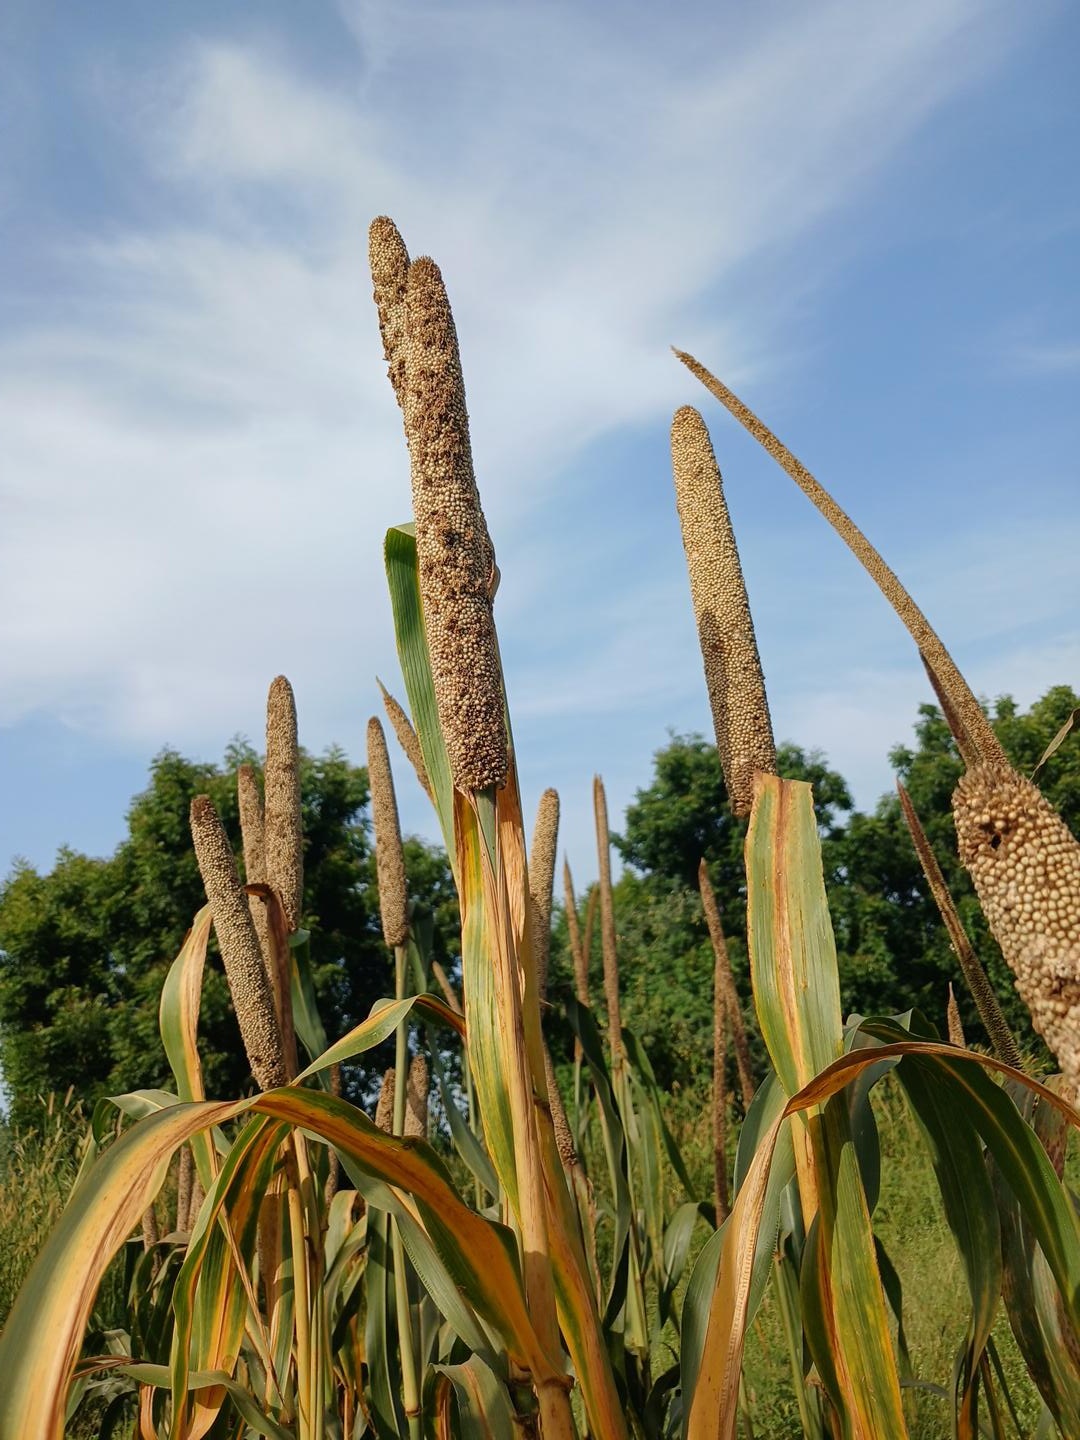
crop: pearl millet
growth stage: maturity
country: Senegal
